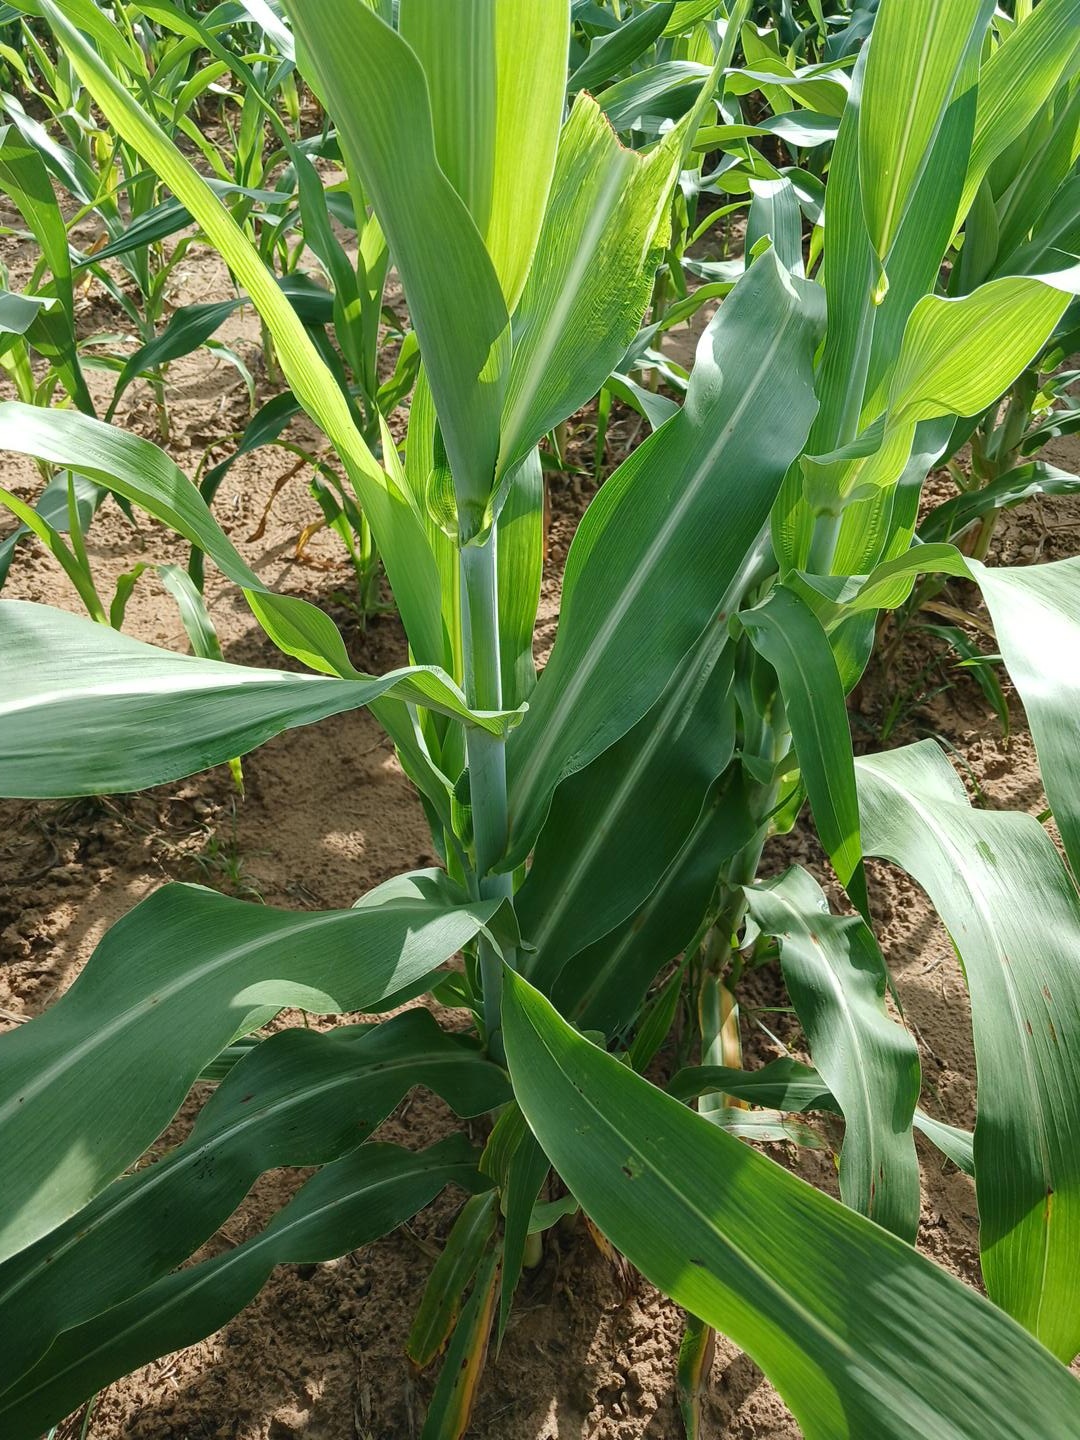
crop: sorghum
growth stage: vegetative
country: Senegal
